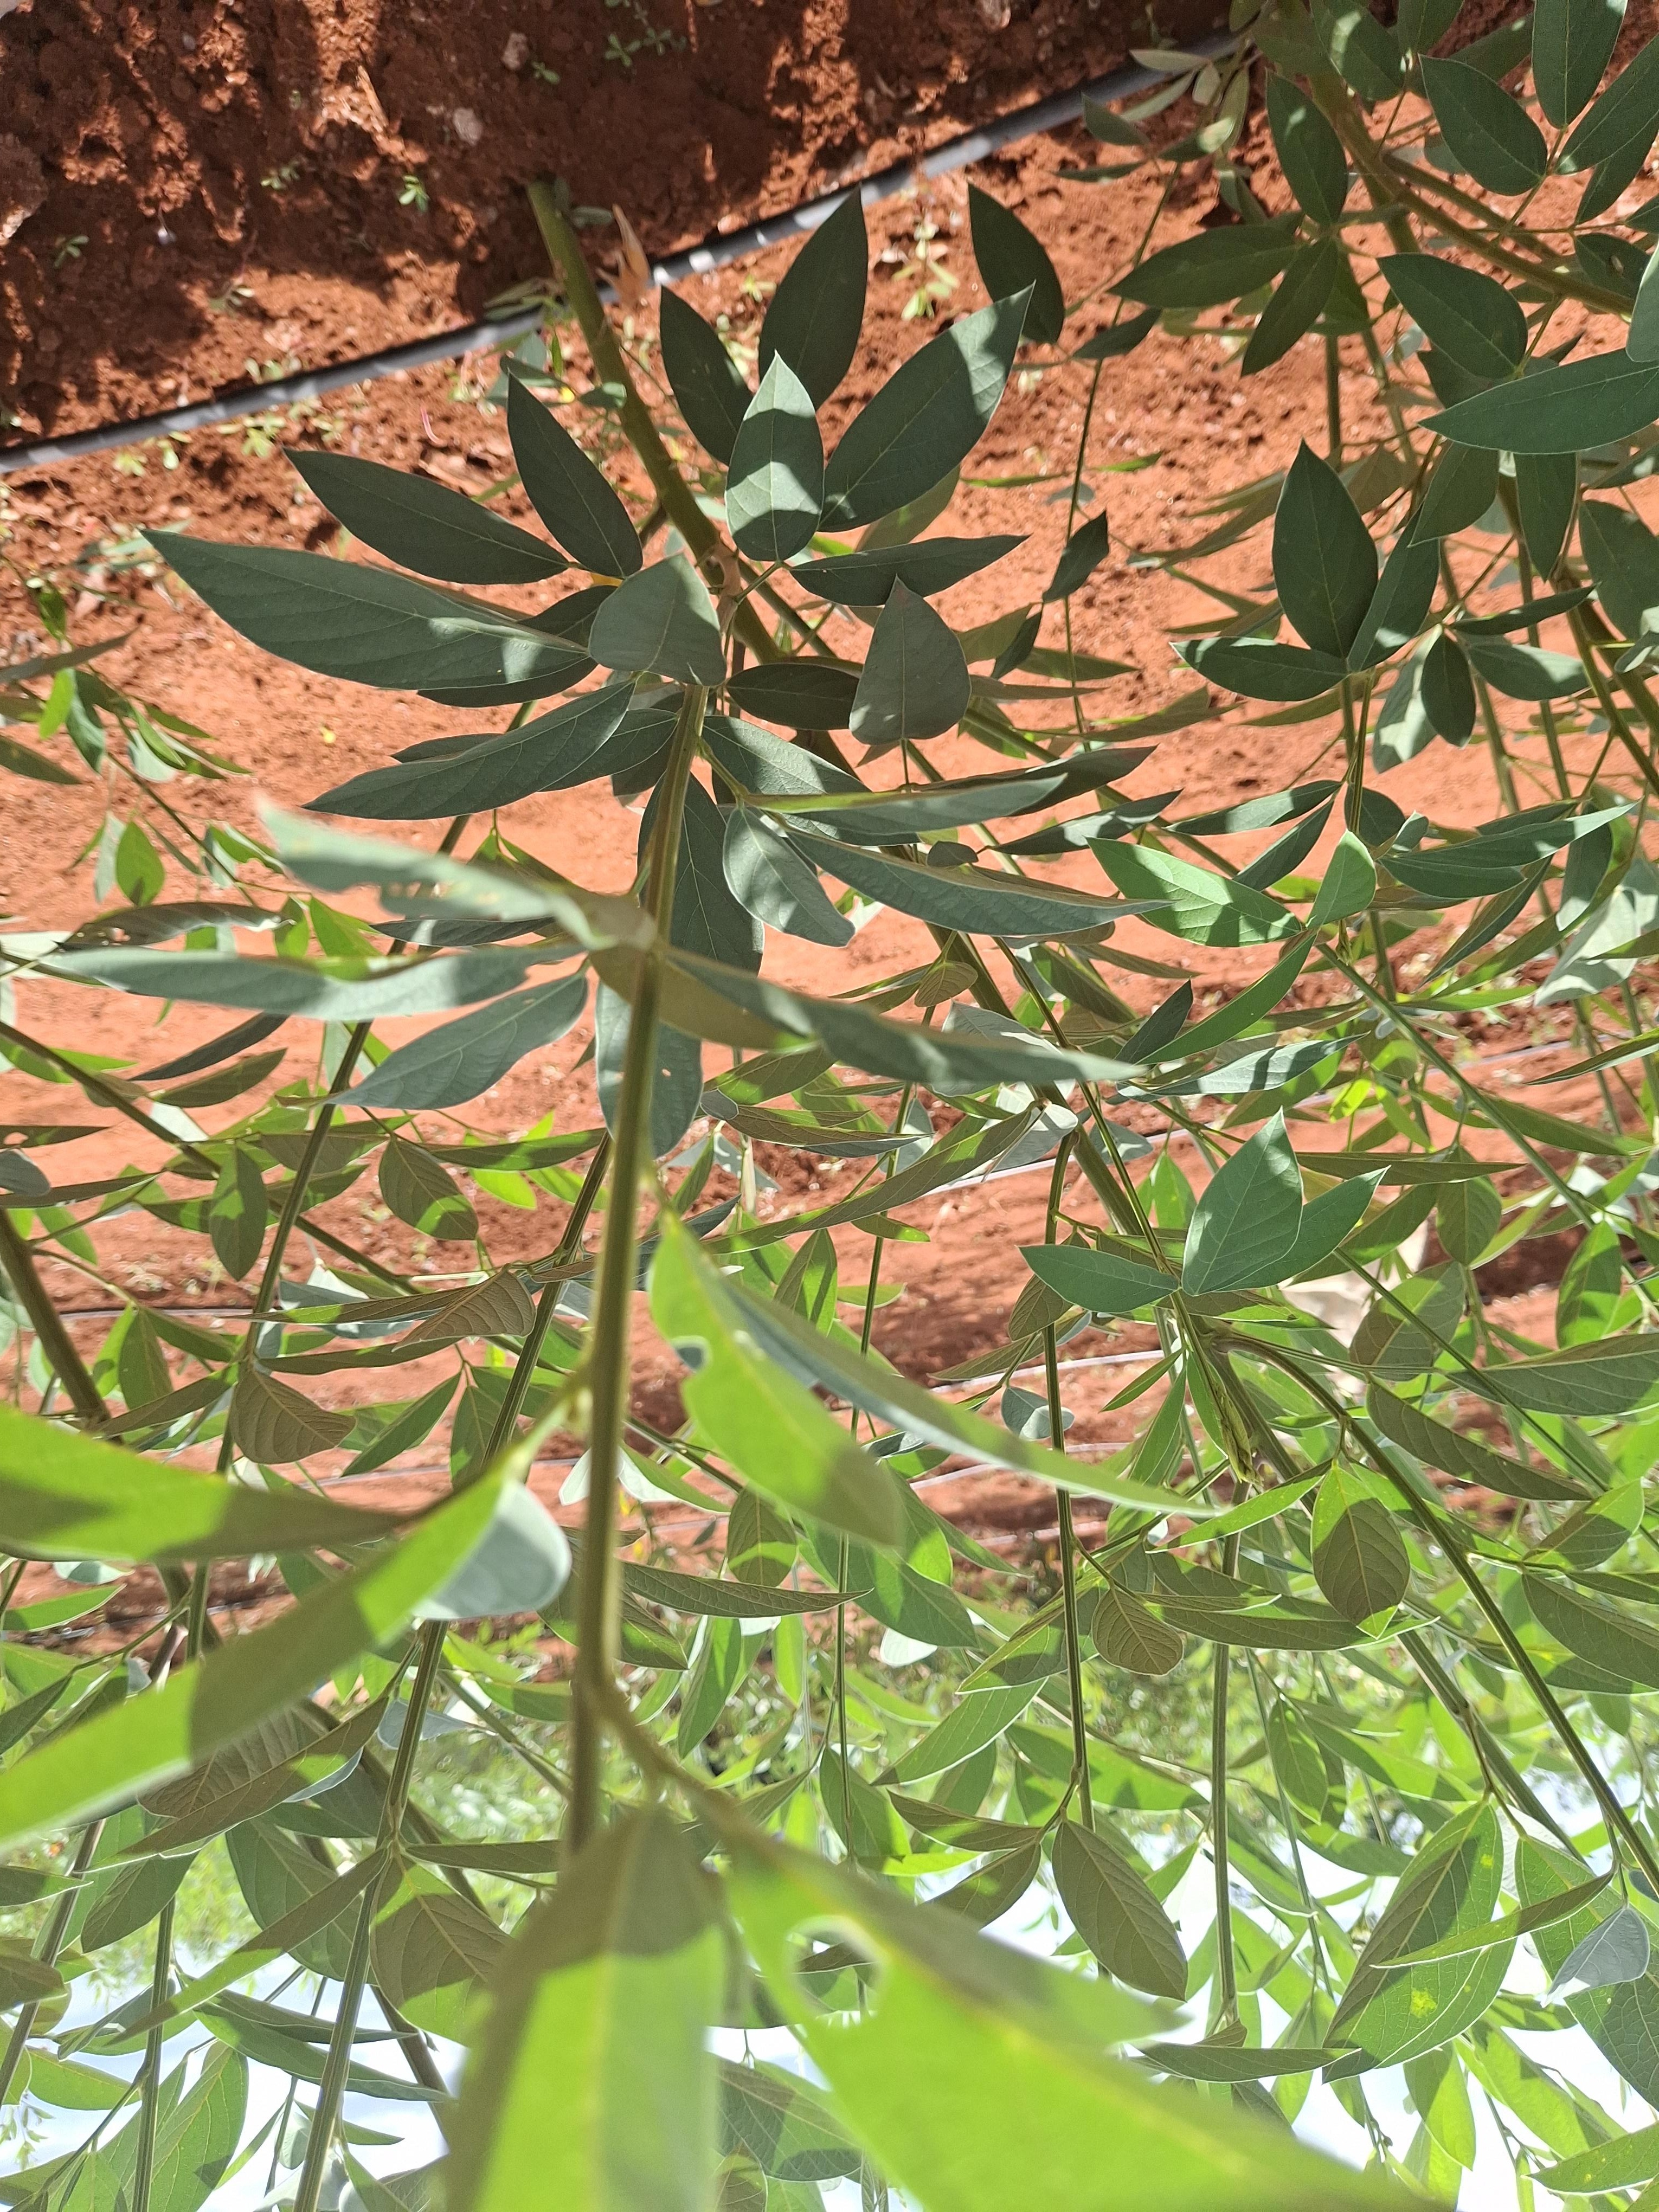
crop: pigeonpea
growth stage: flowering
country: Kenya
